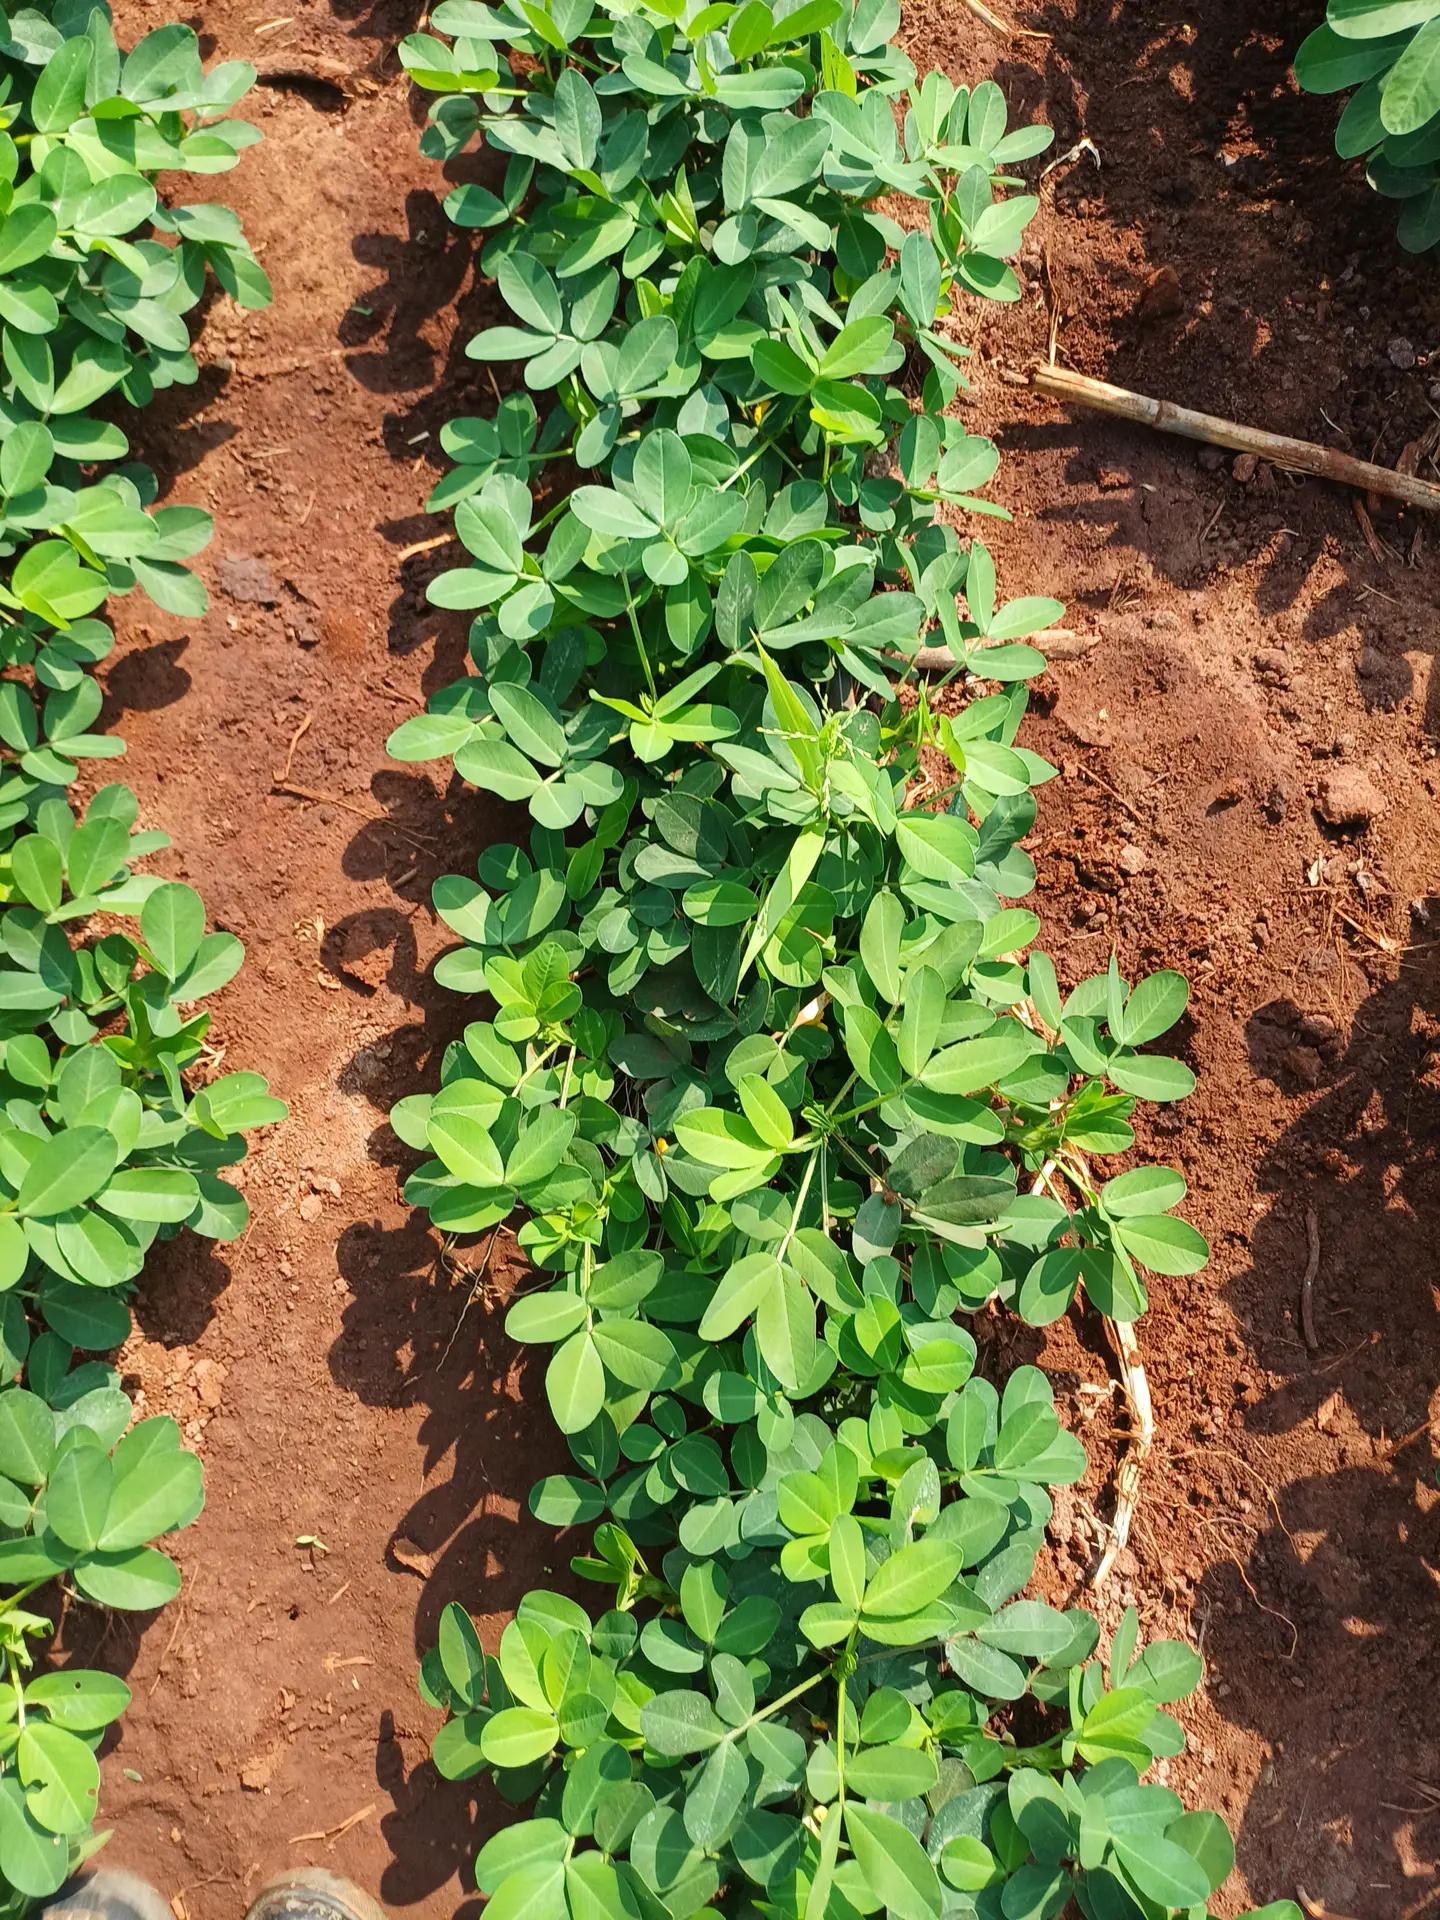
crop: groundnut
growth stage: flowering
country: Kenya
